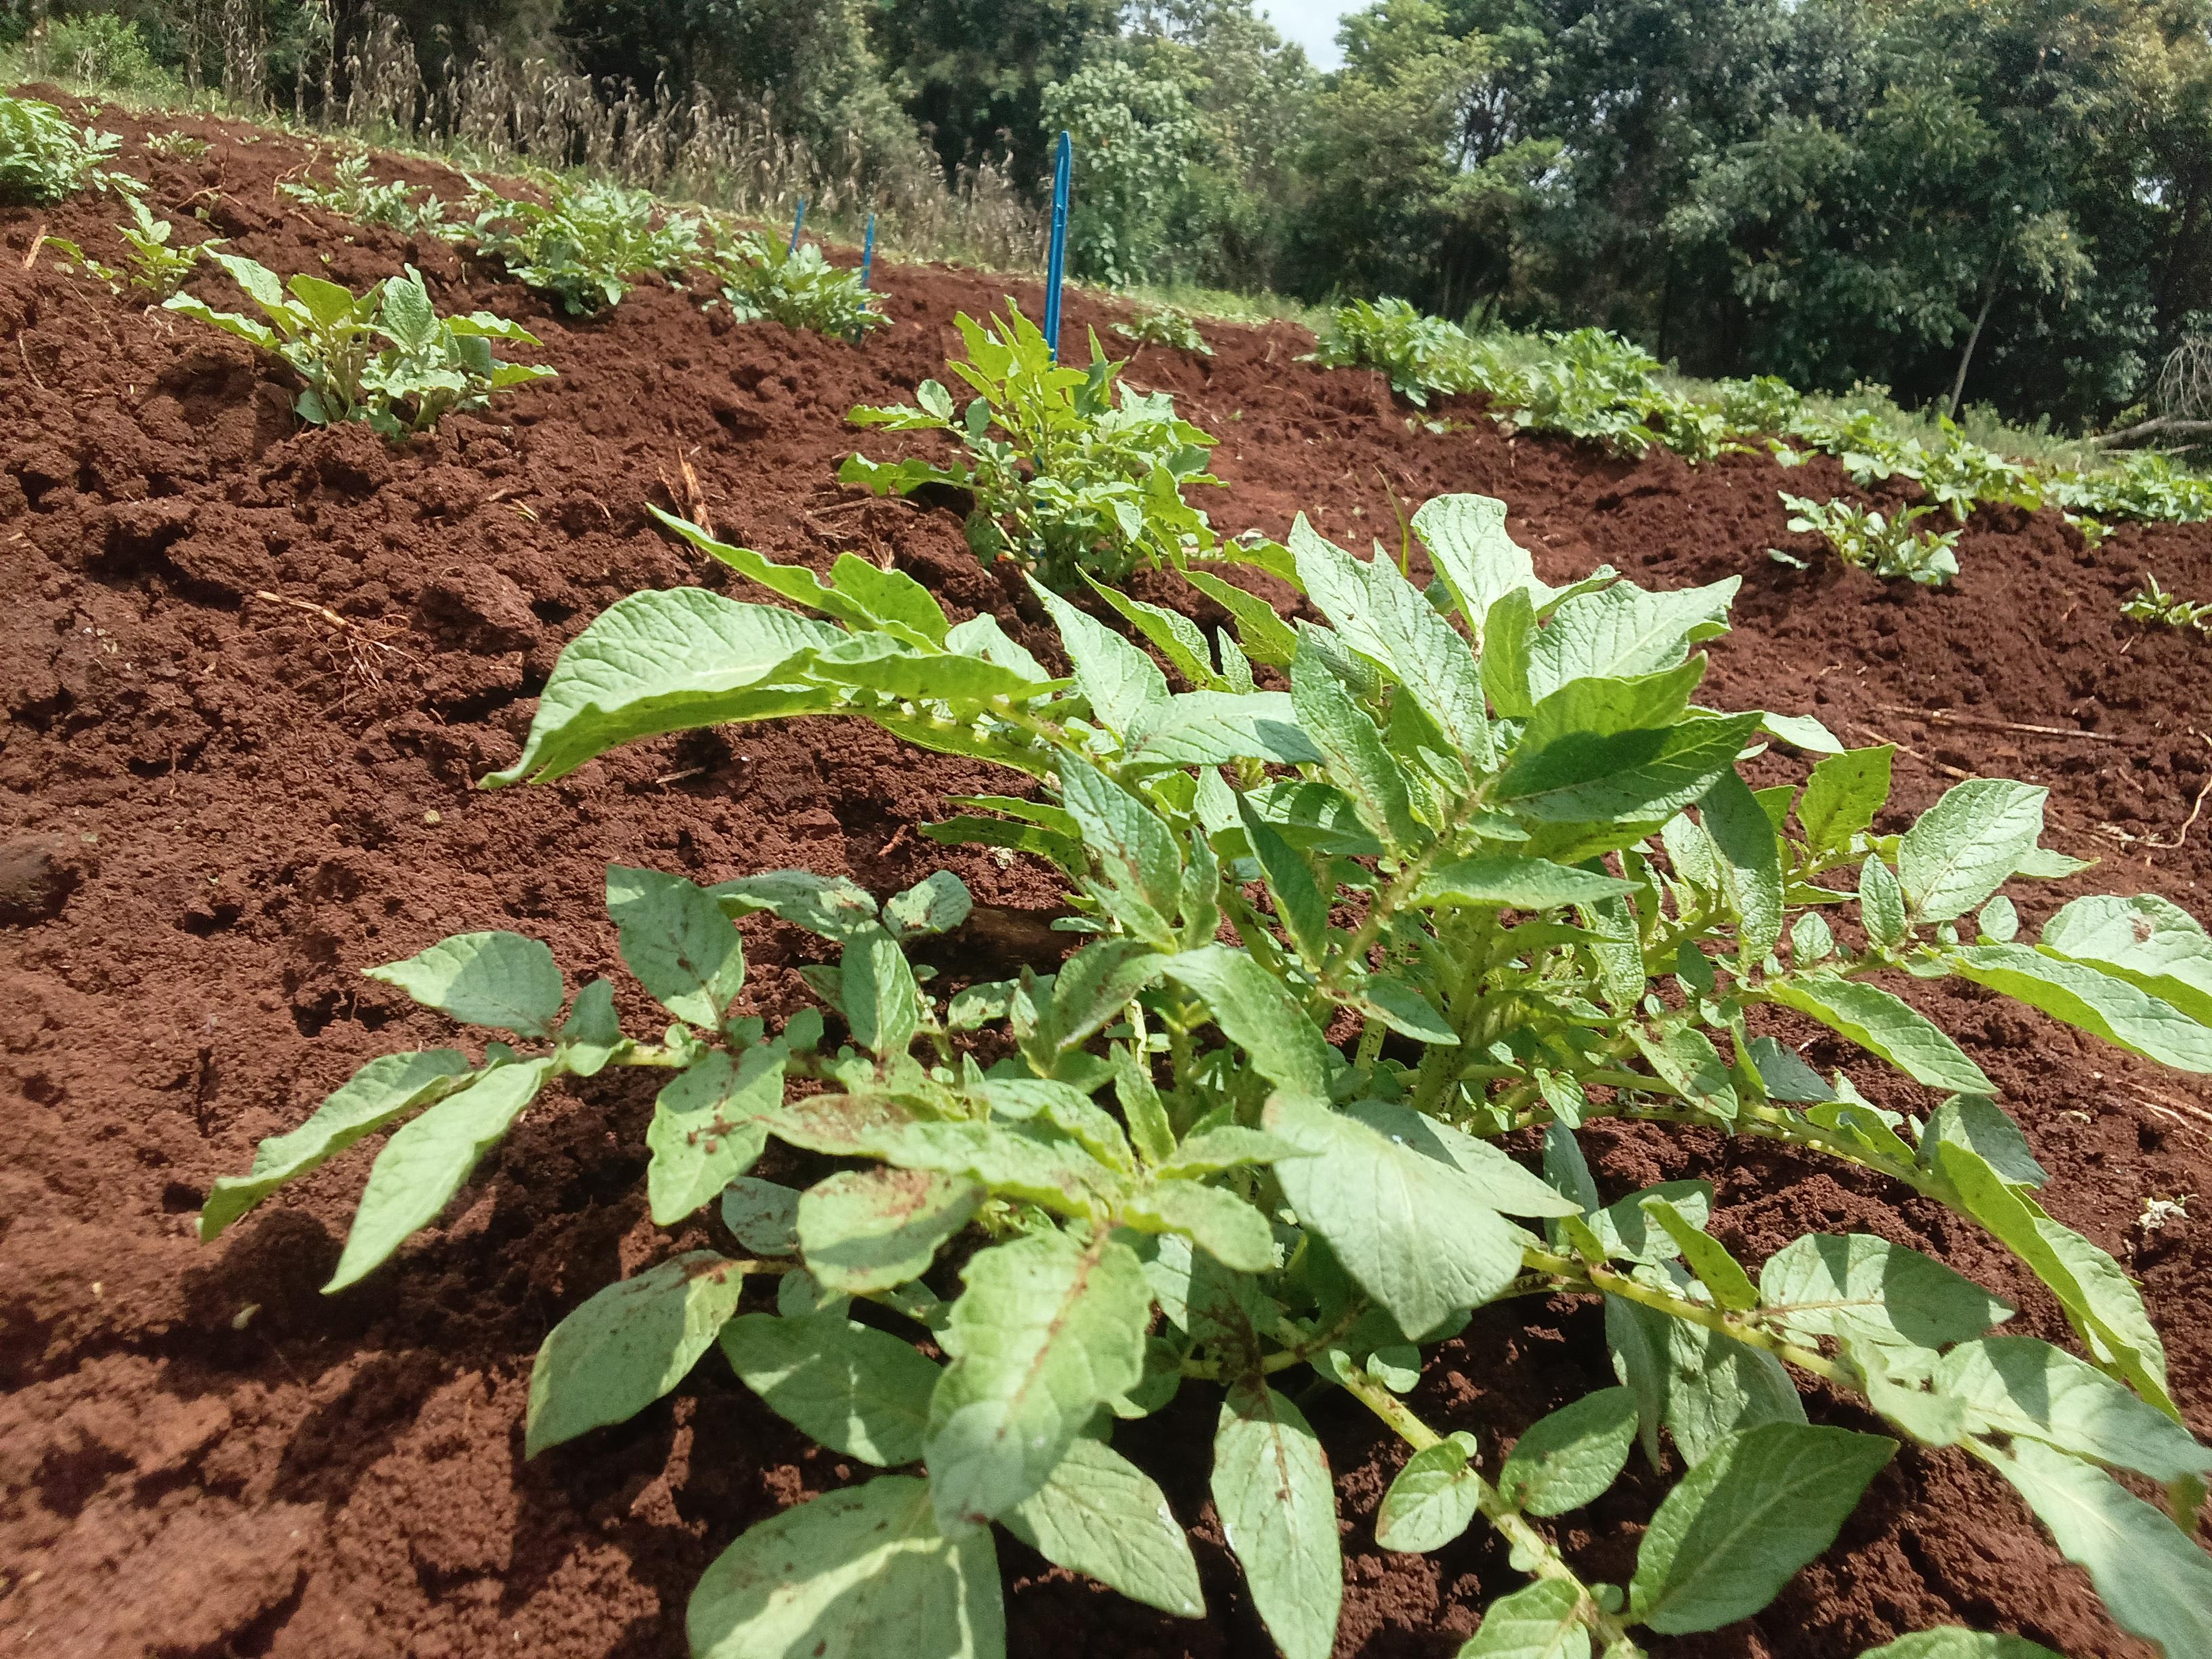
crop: potato
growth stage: sprouting emergence
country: Kenya
